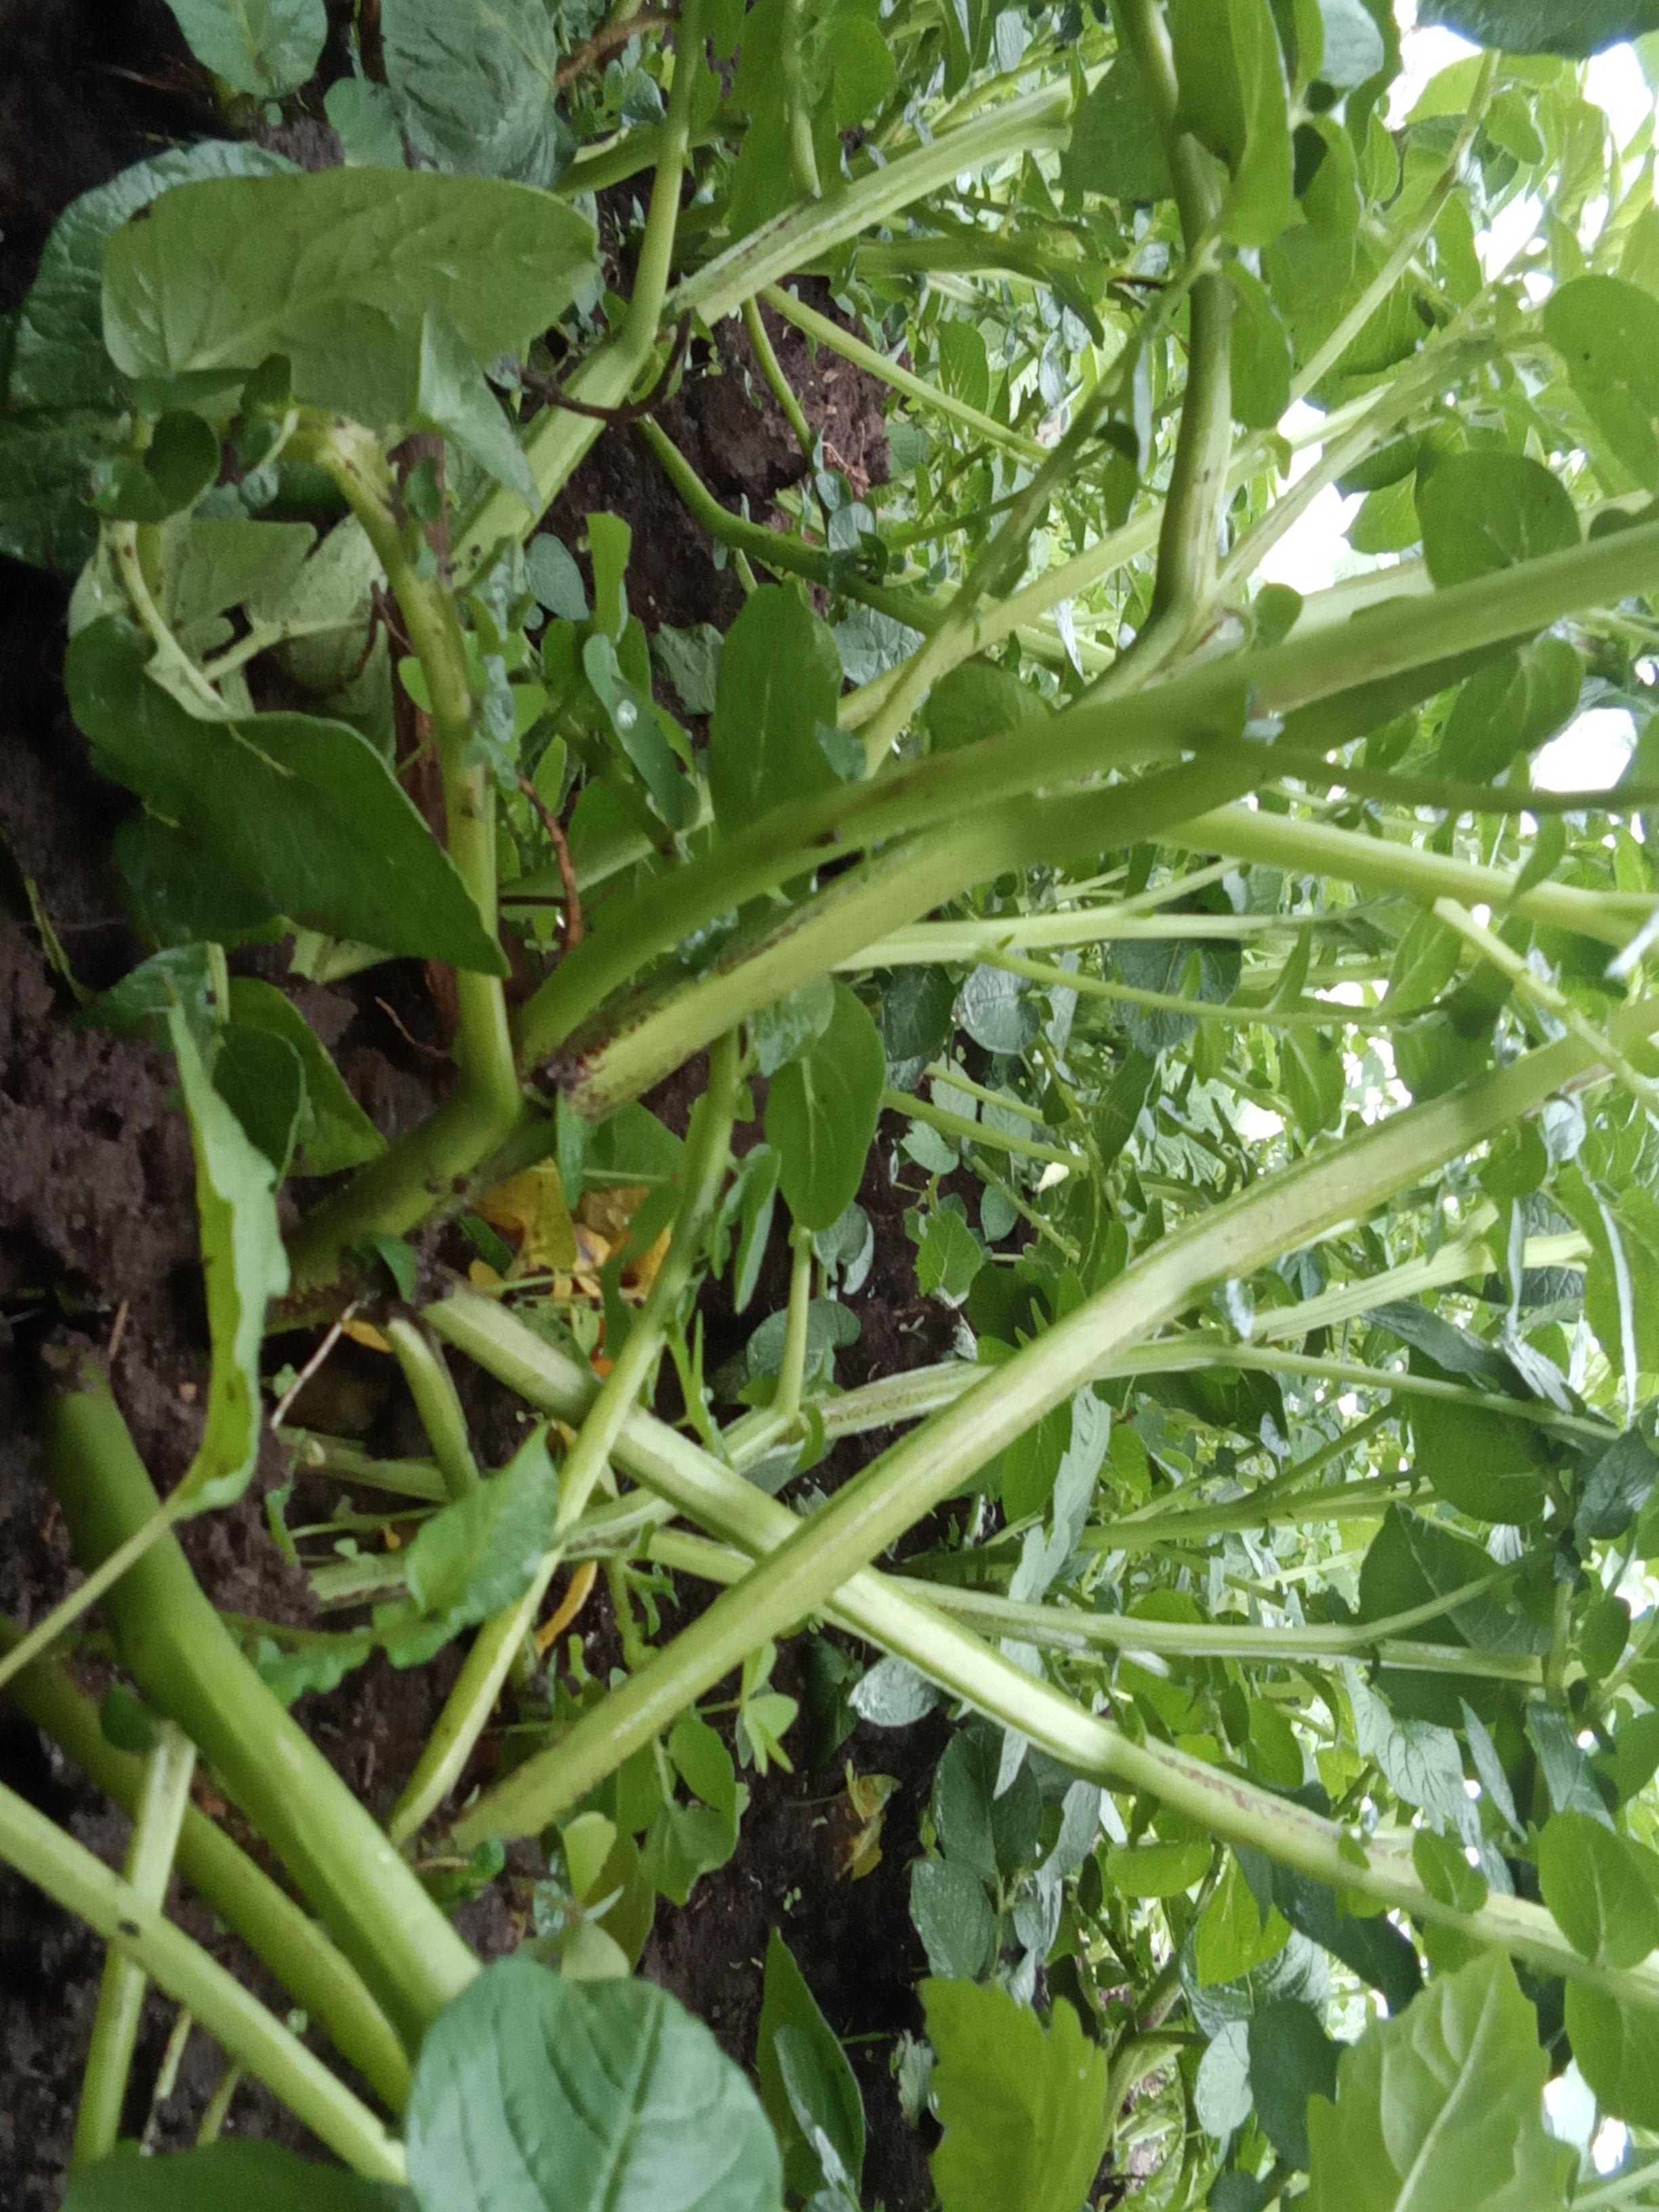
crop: potato
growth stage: vegetative
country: Kenya
